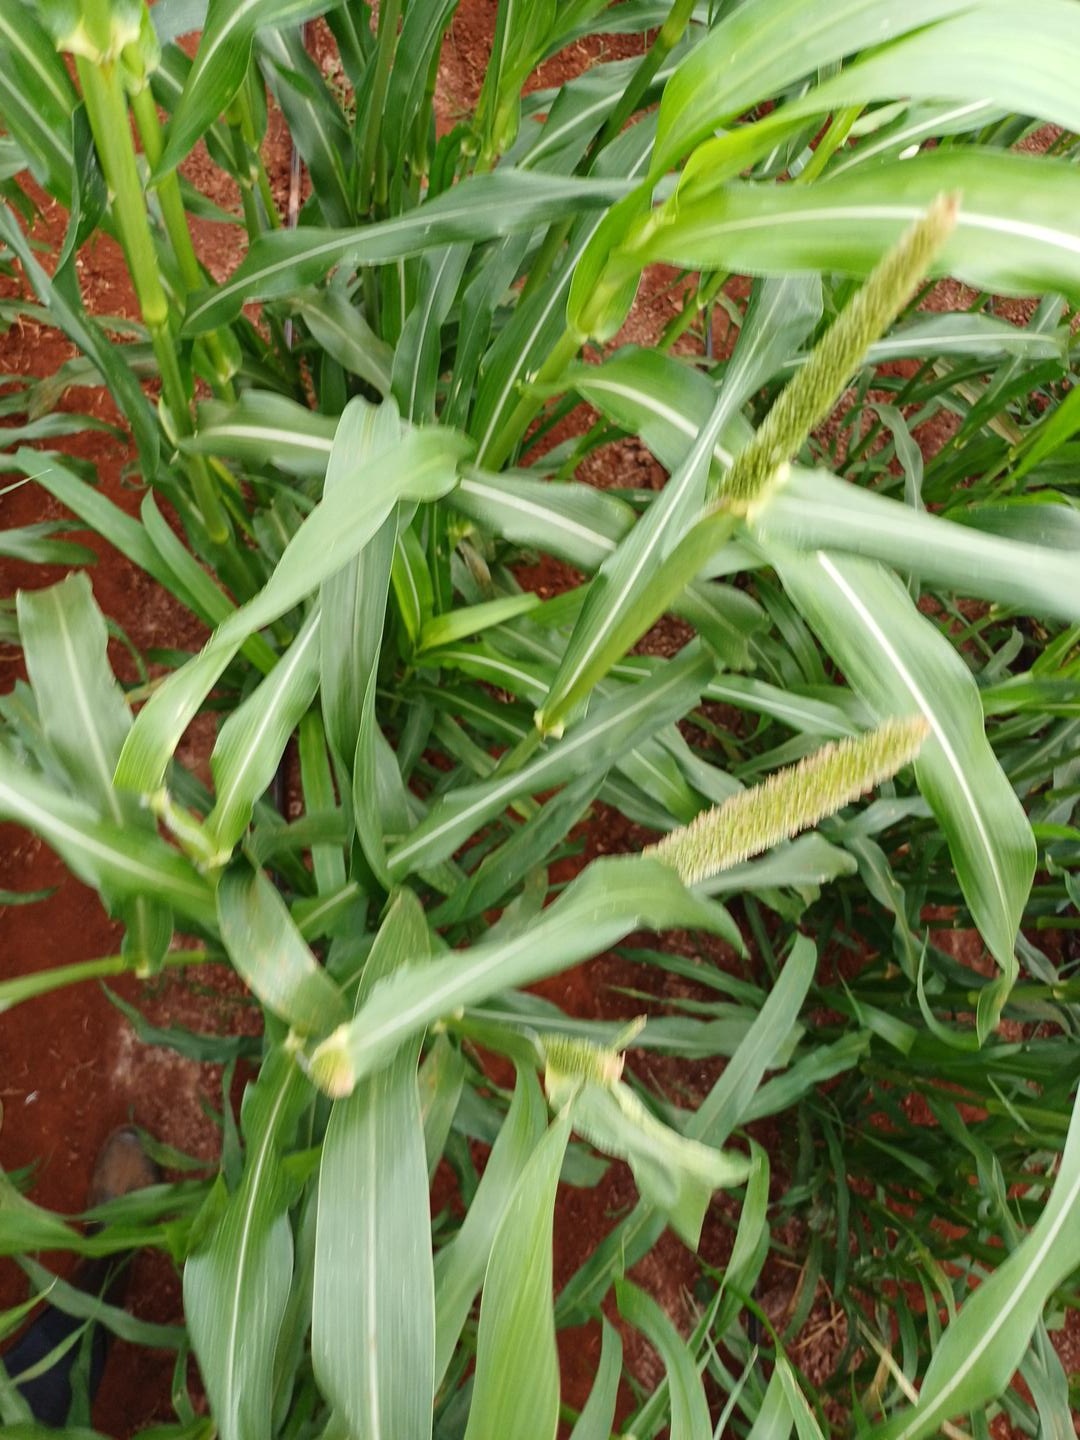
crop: pearl millet
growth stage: flowering
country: Kenya
